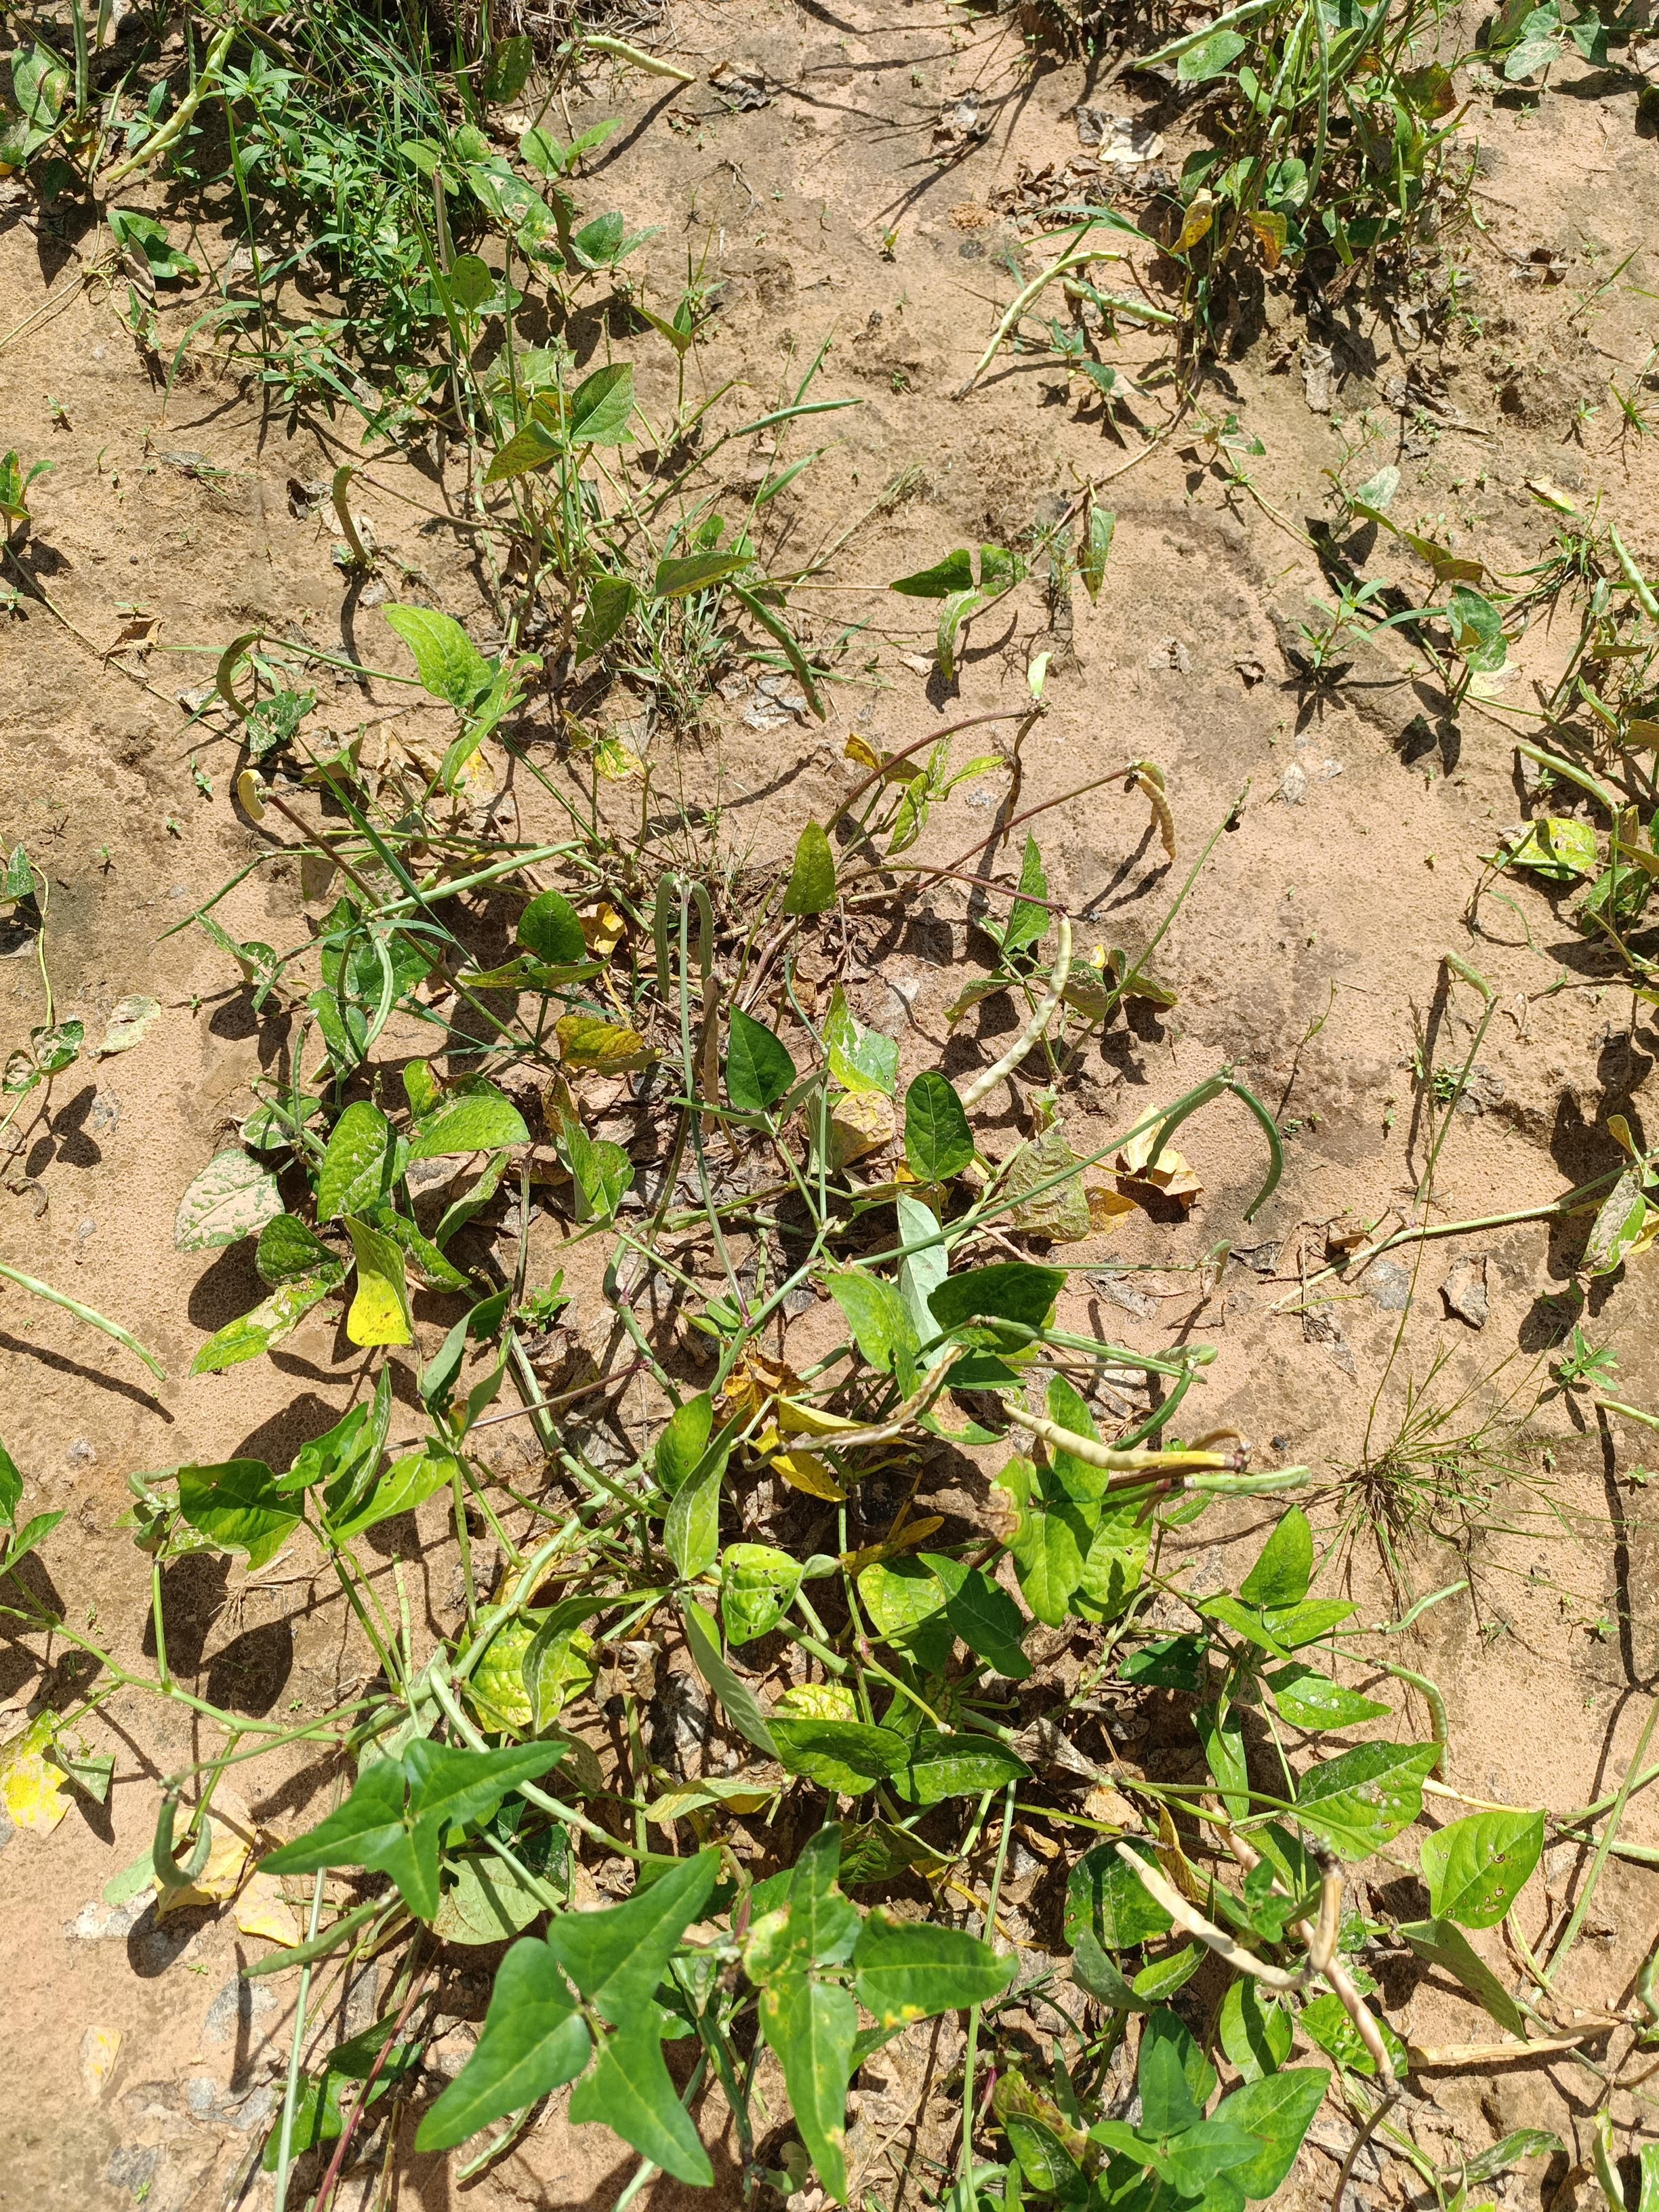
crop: cowpea
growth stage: maturity
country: Nigeria
